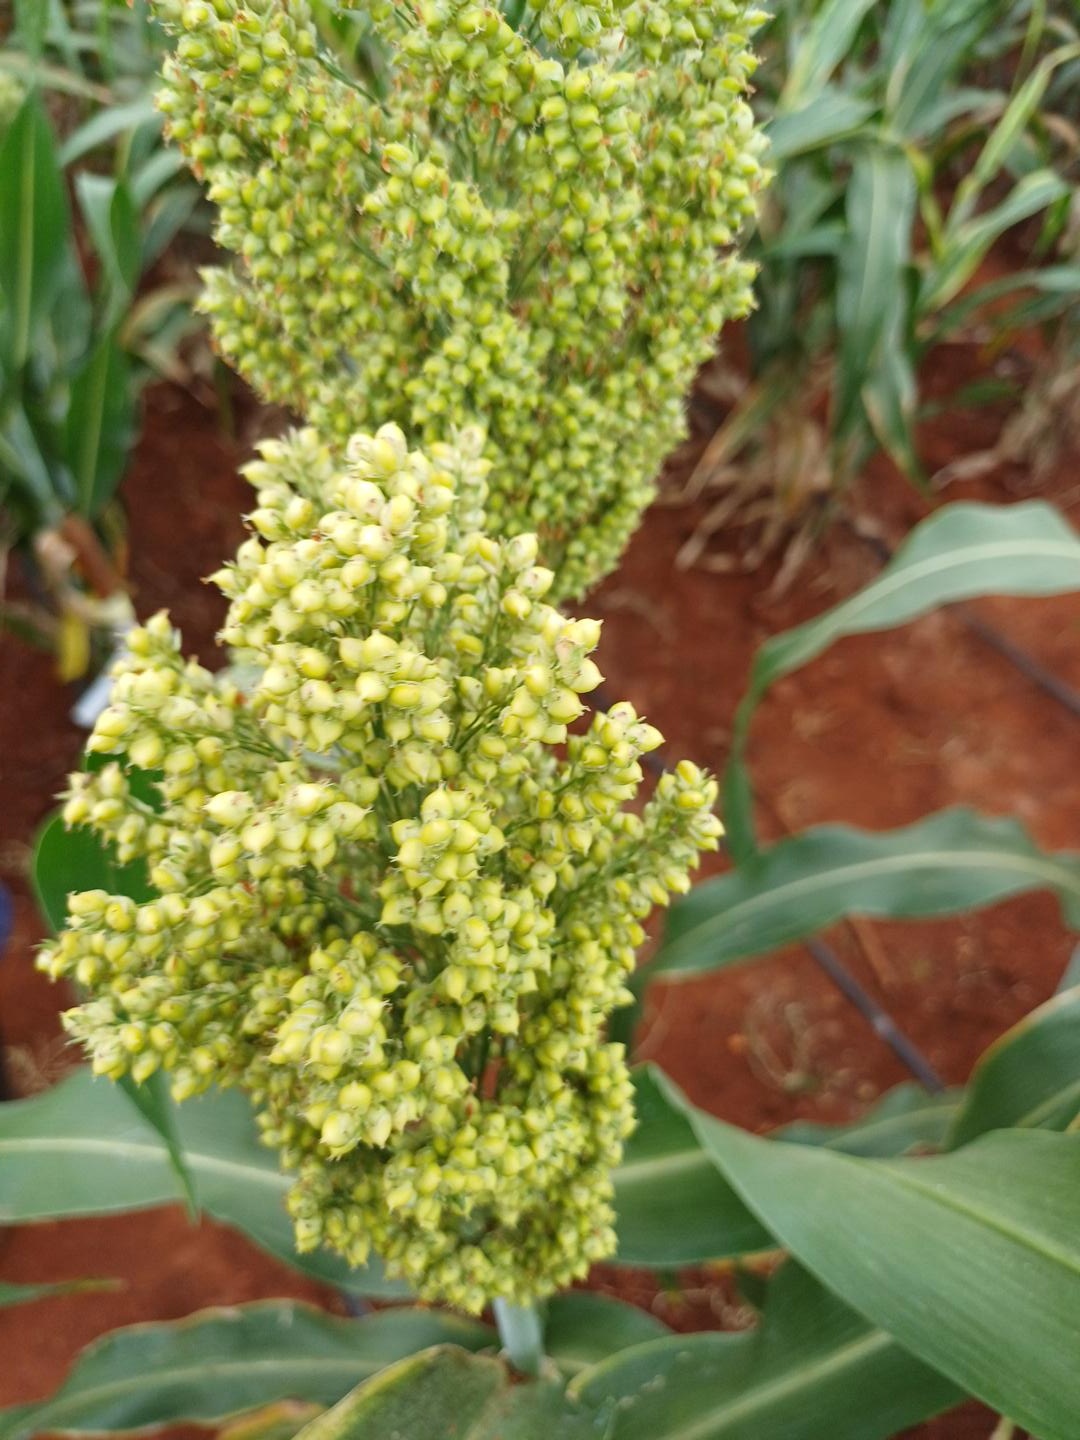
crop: sorghum
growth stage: filling grain
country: Kenya
